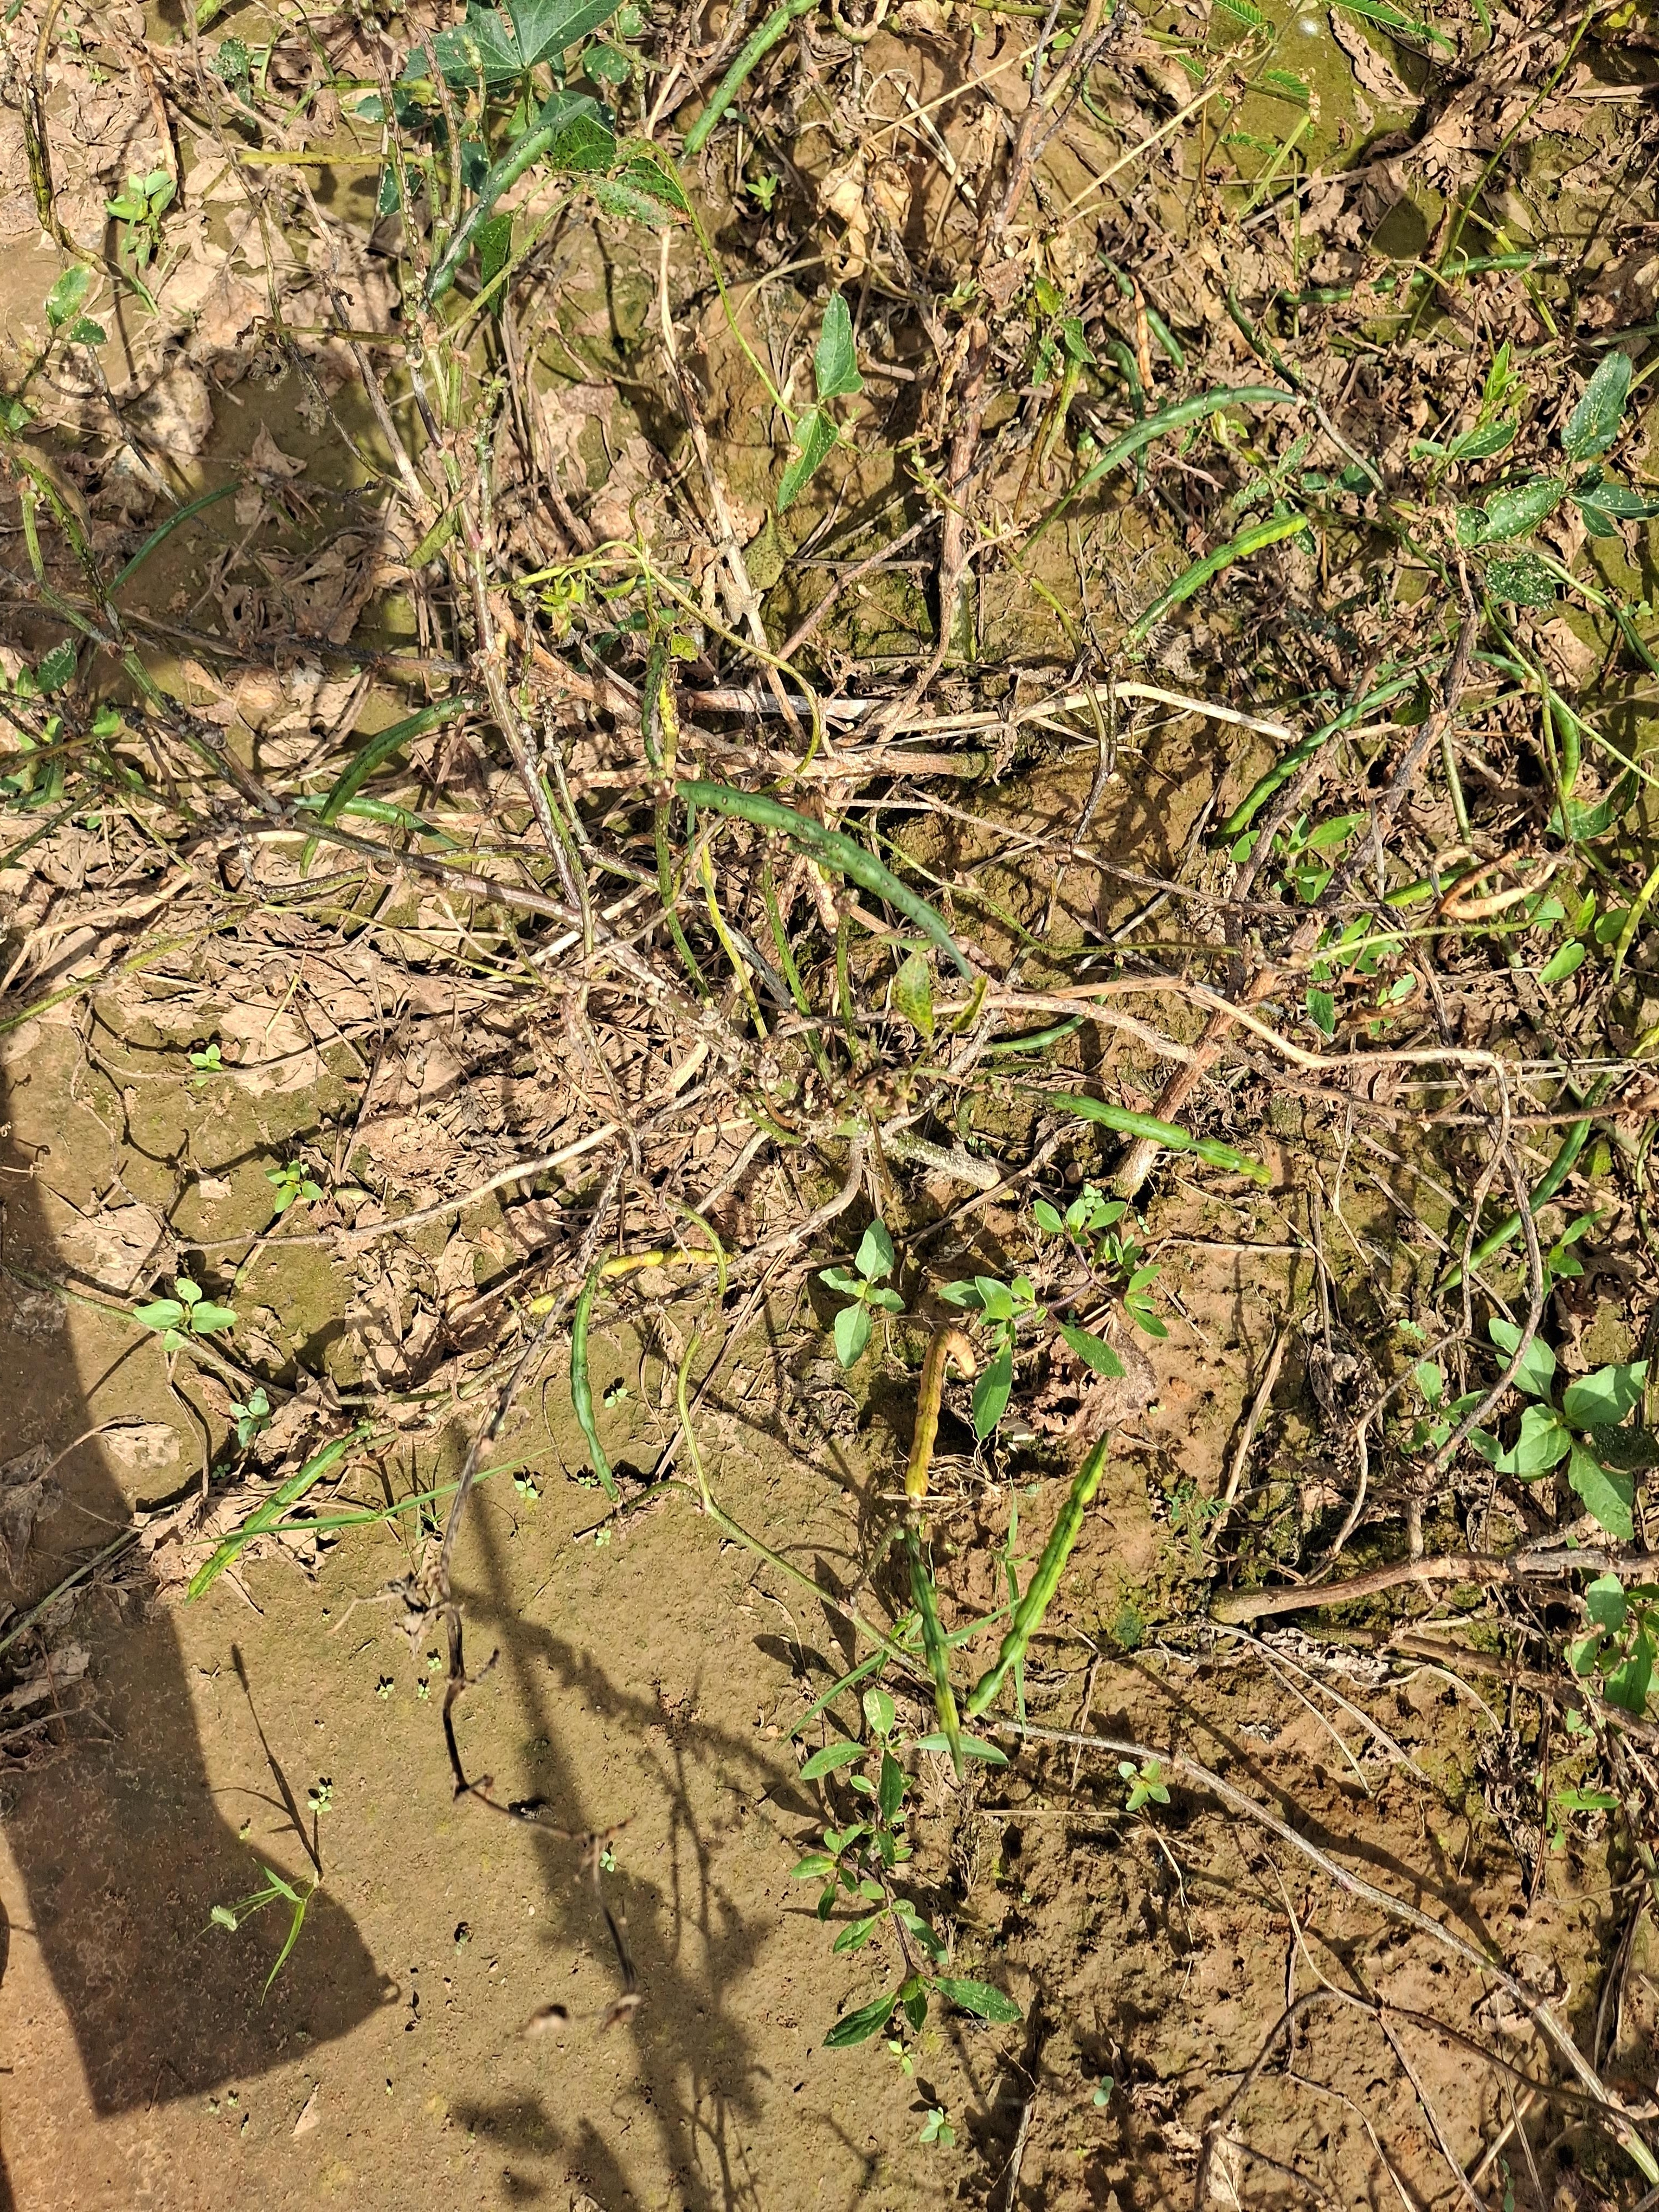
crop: cowpea
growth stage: maturity
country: Nigeria
